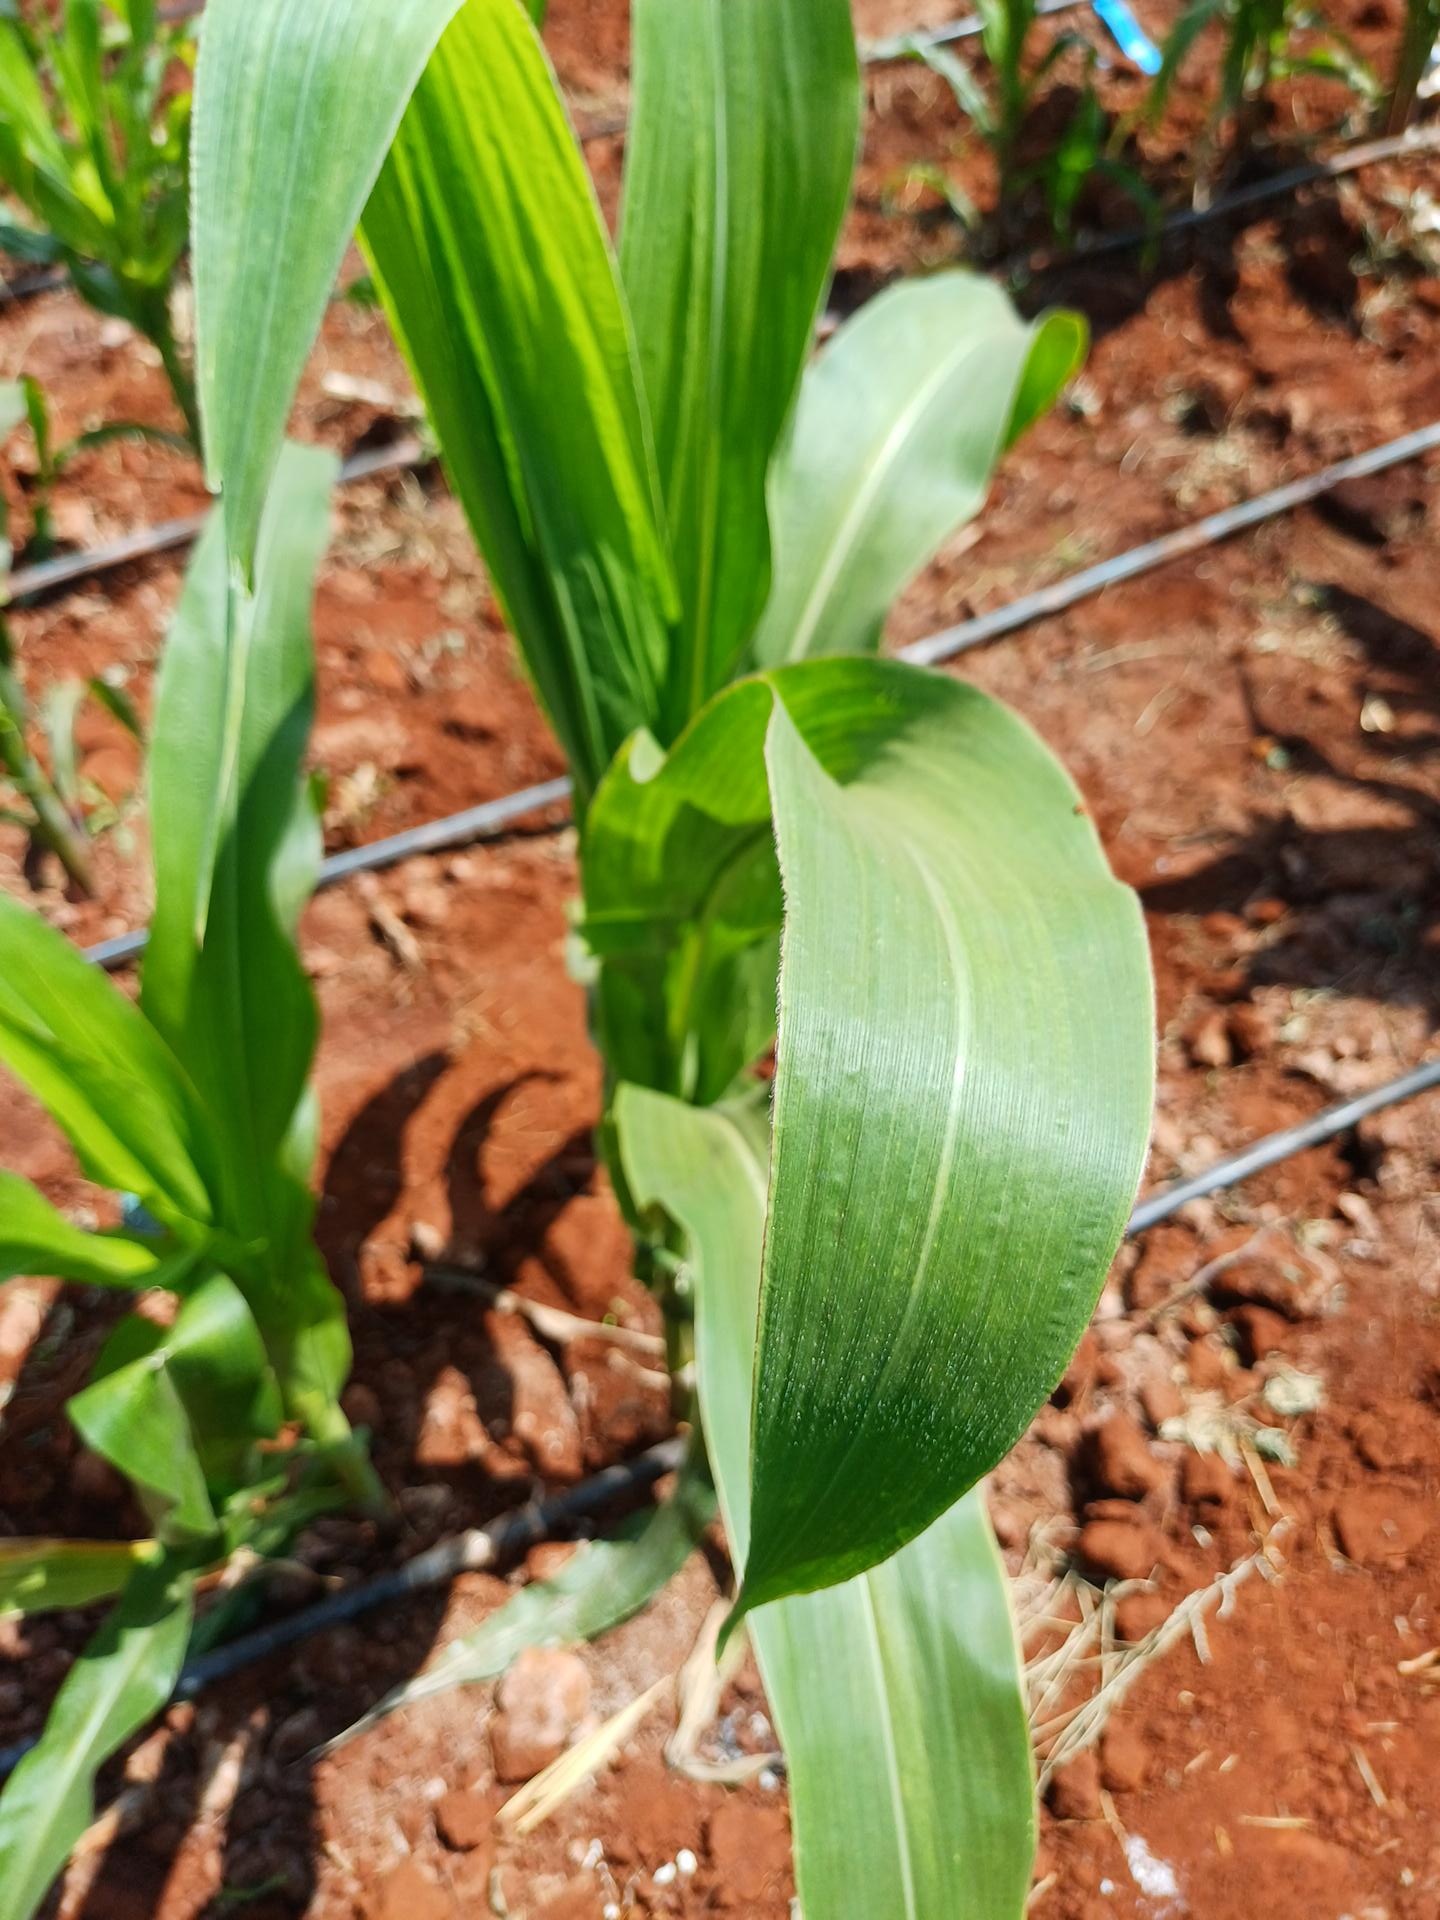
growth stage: vegetative
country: Kenya
